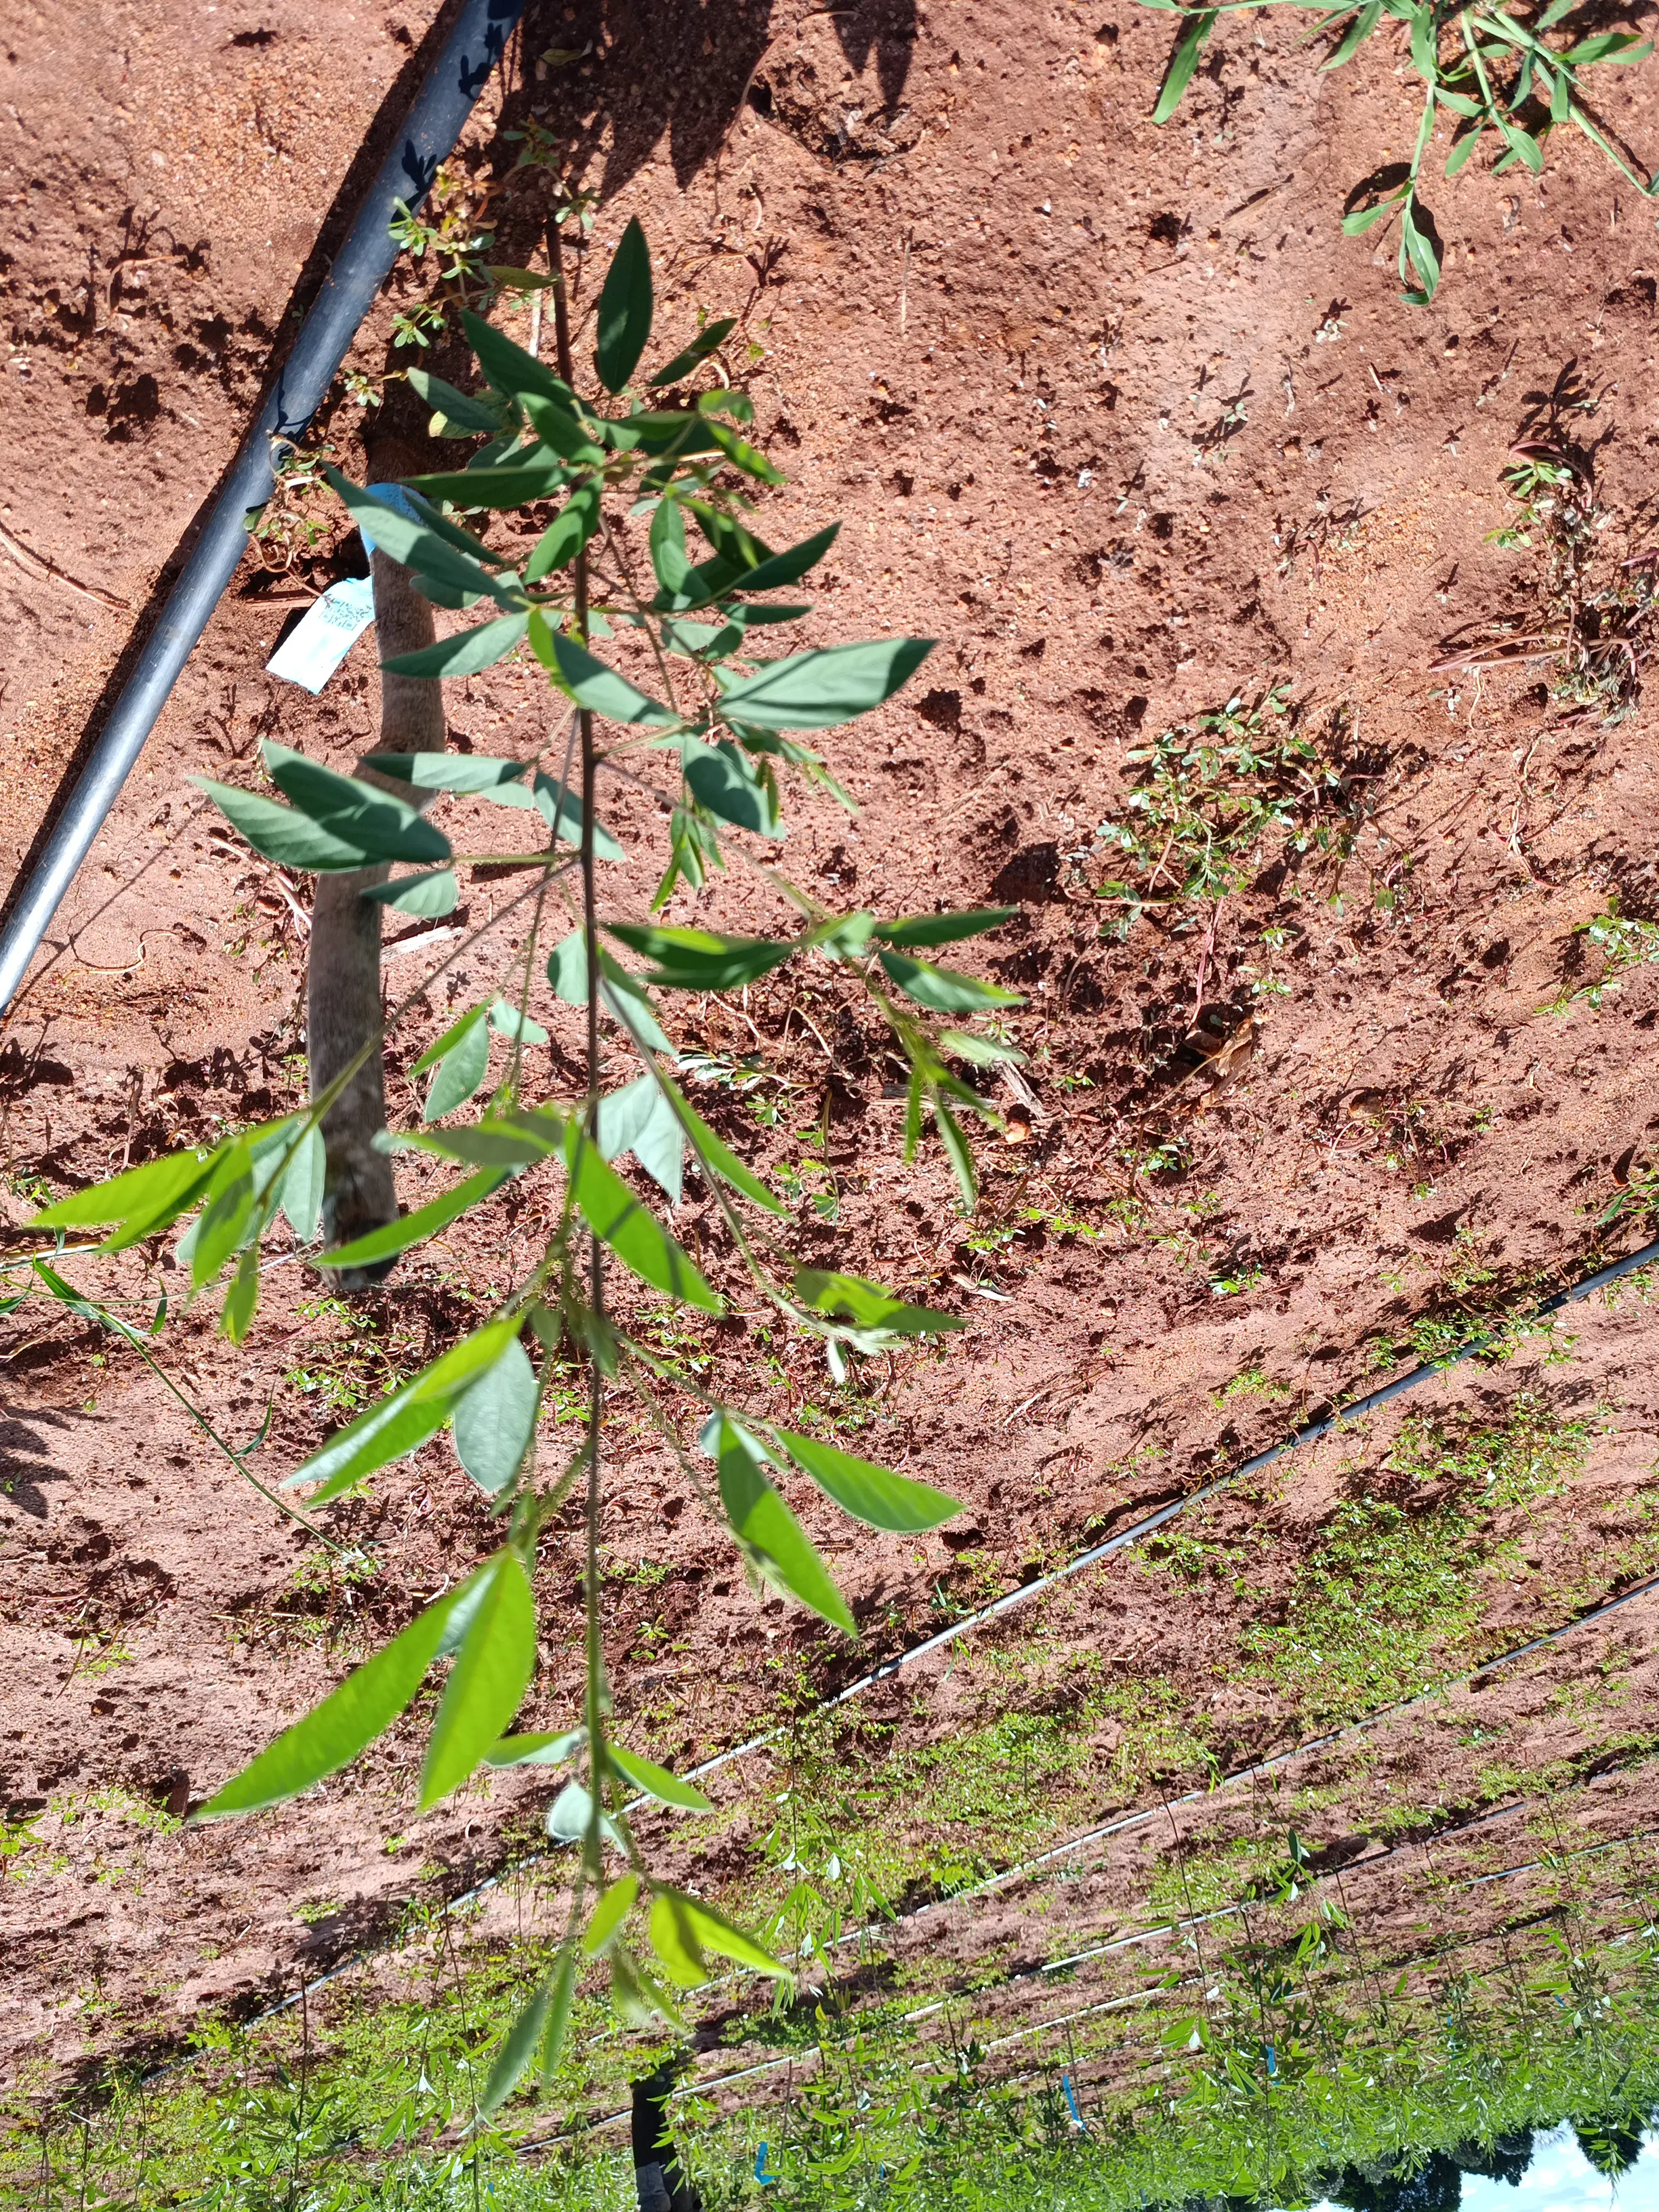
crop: pigeonpea
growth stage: vegetative
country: Kenya
